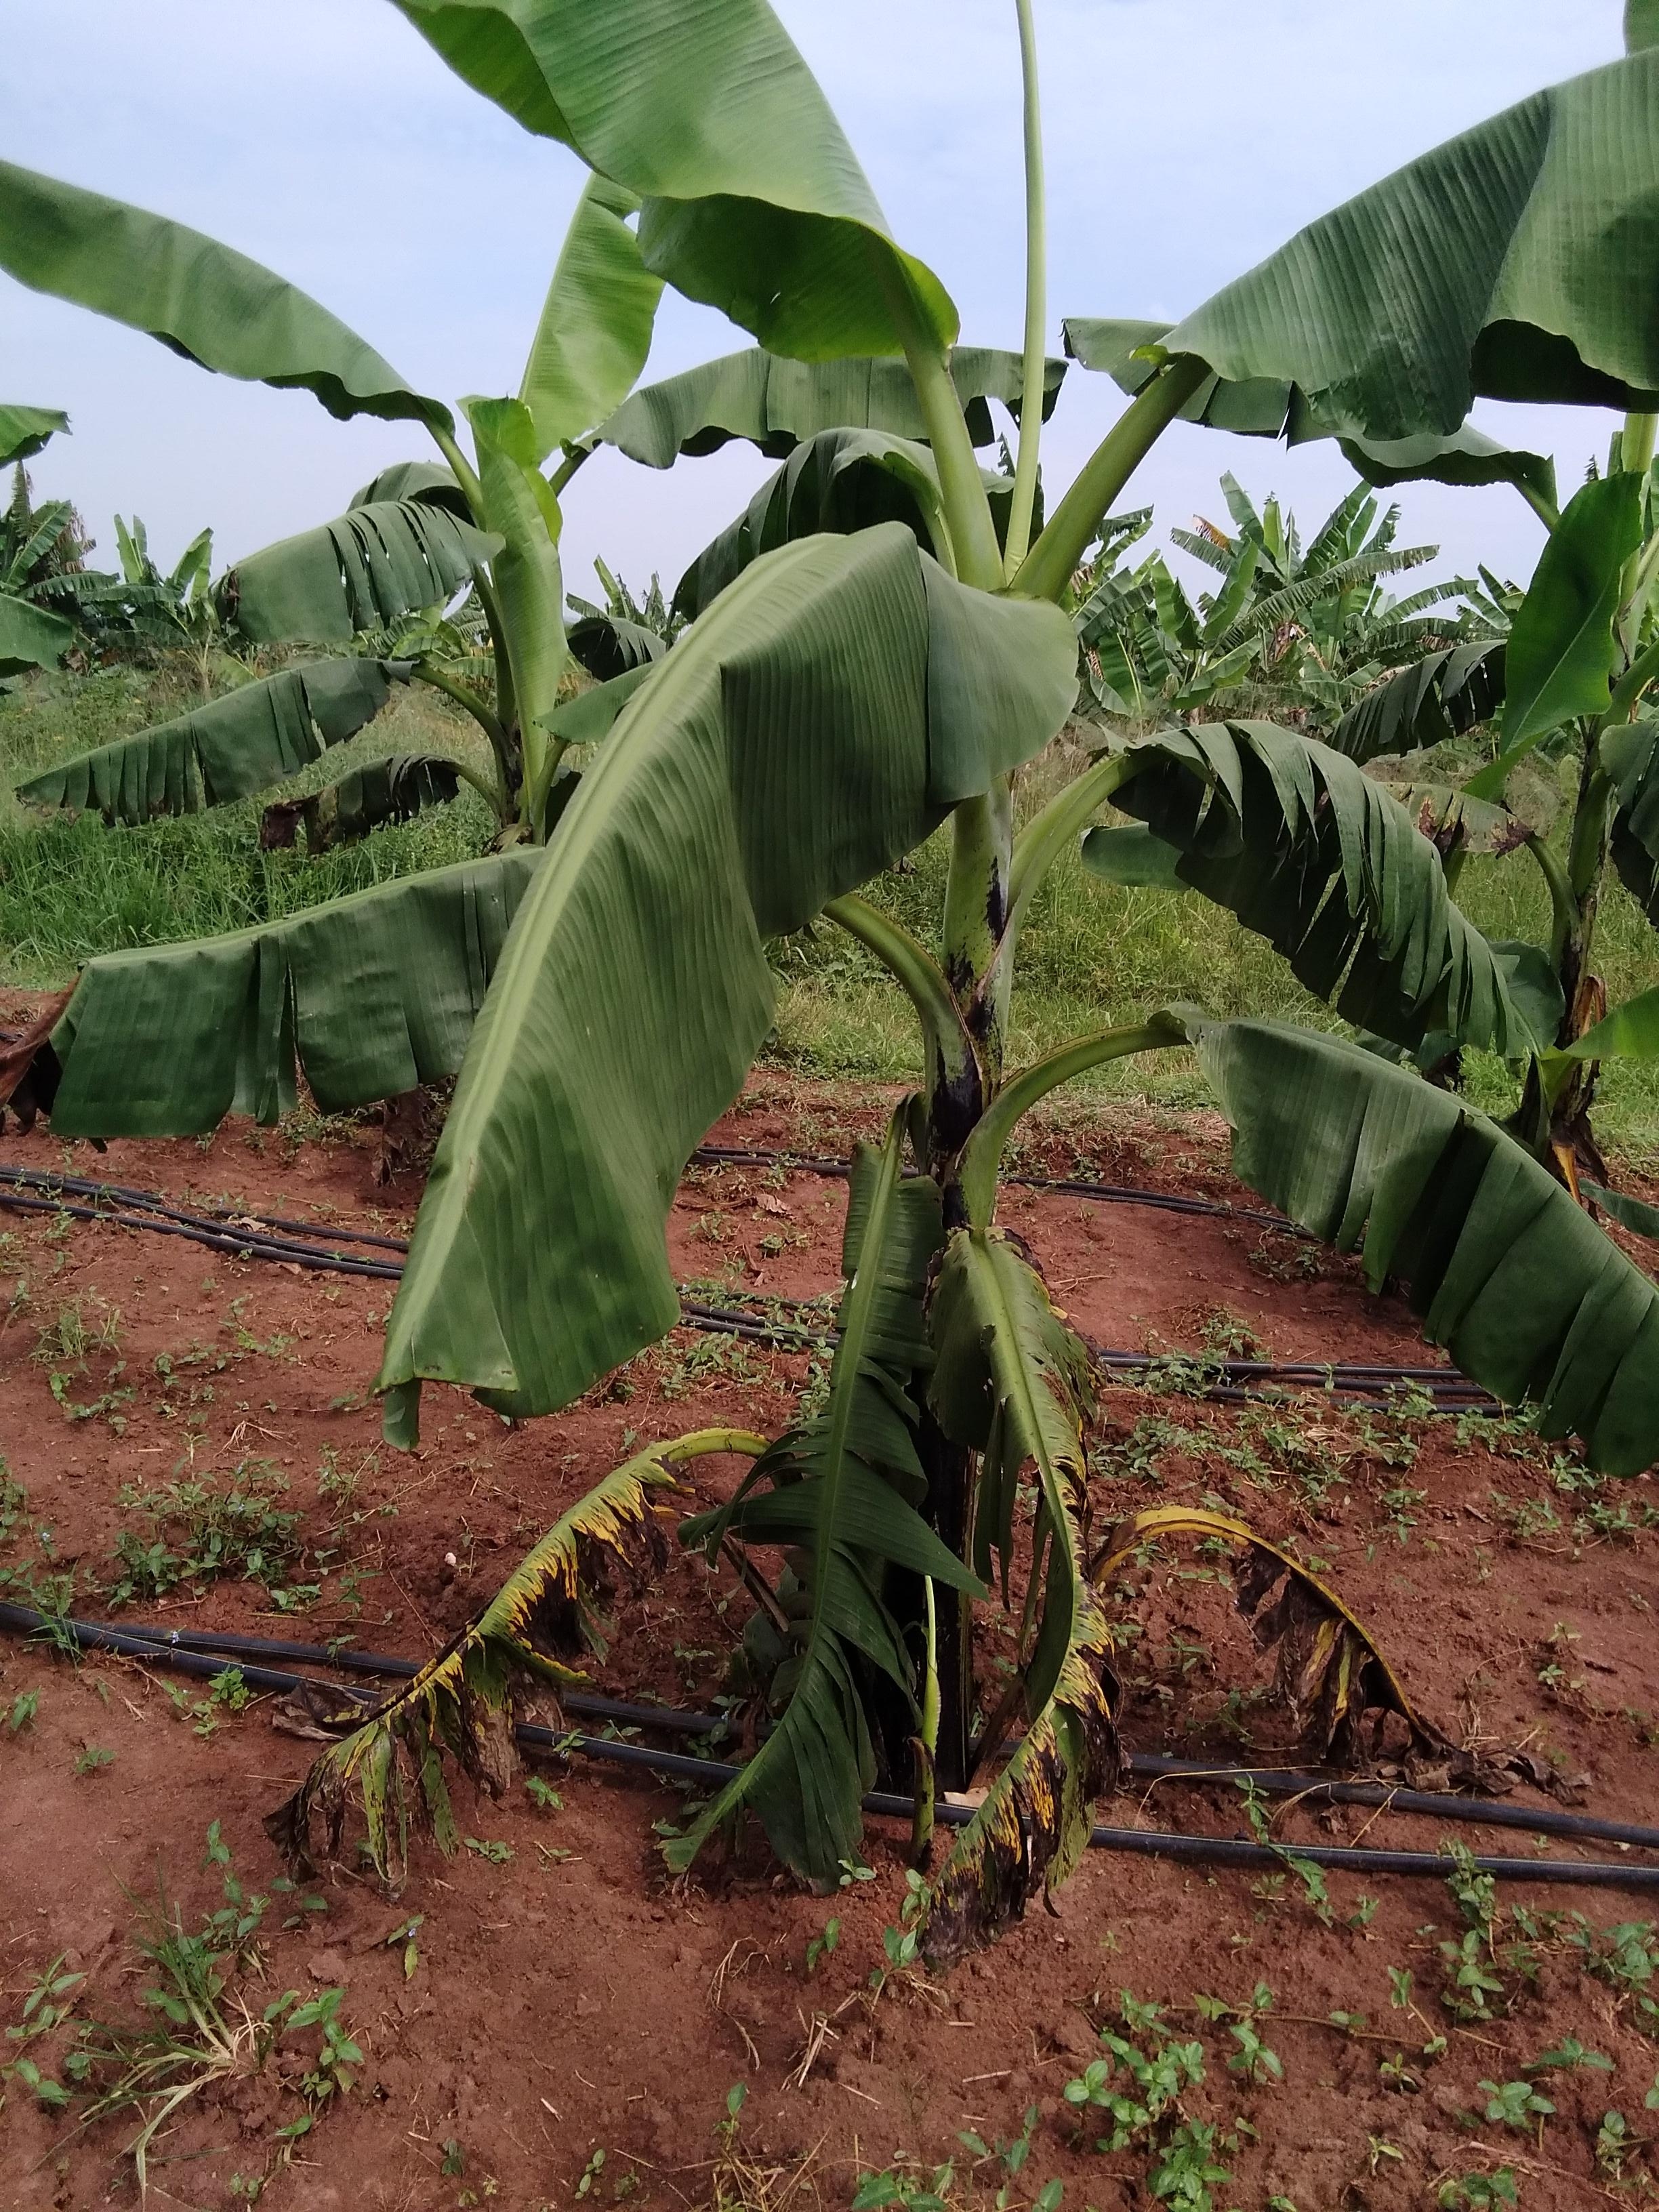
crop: banana
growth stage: vegetative
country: Uganda
